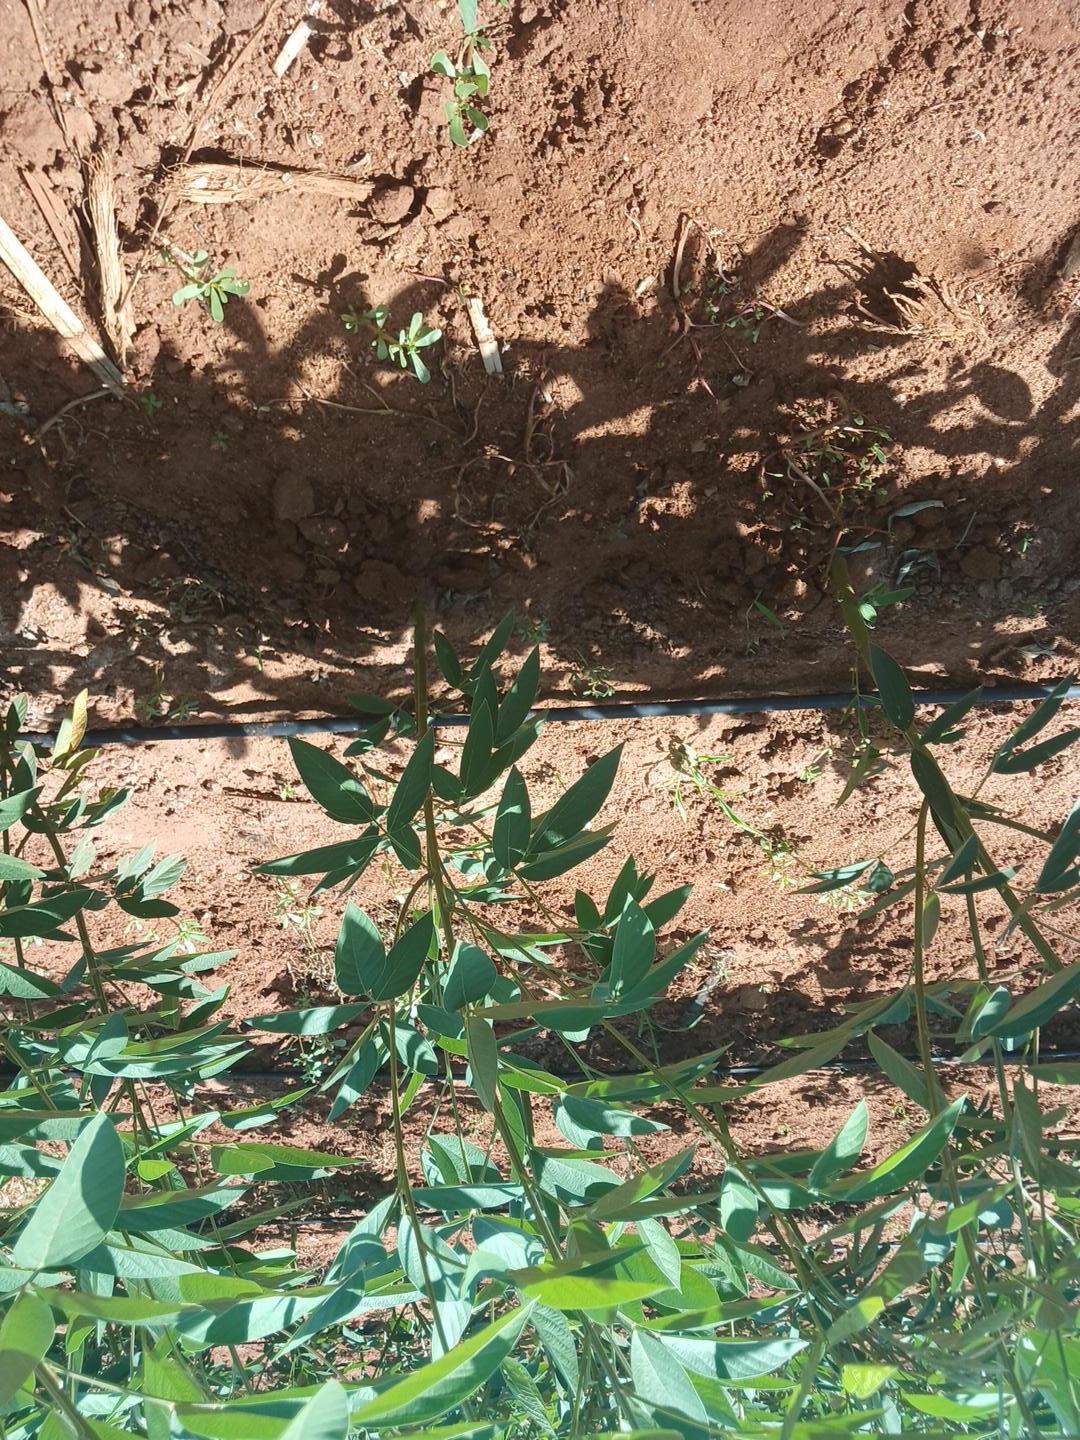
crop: pigeonpea
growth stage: vegetative
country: Kenya
